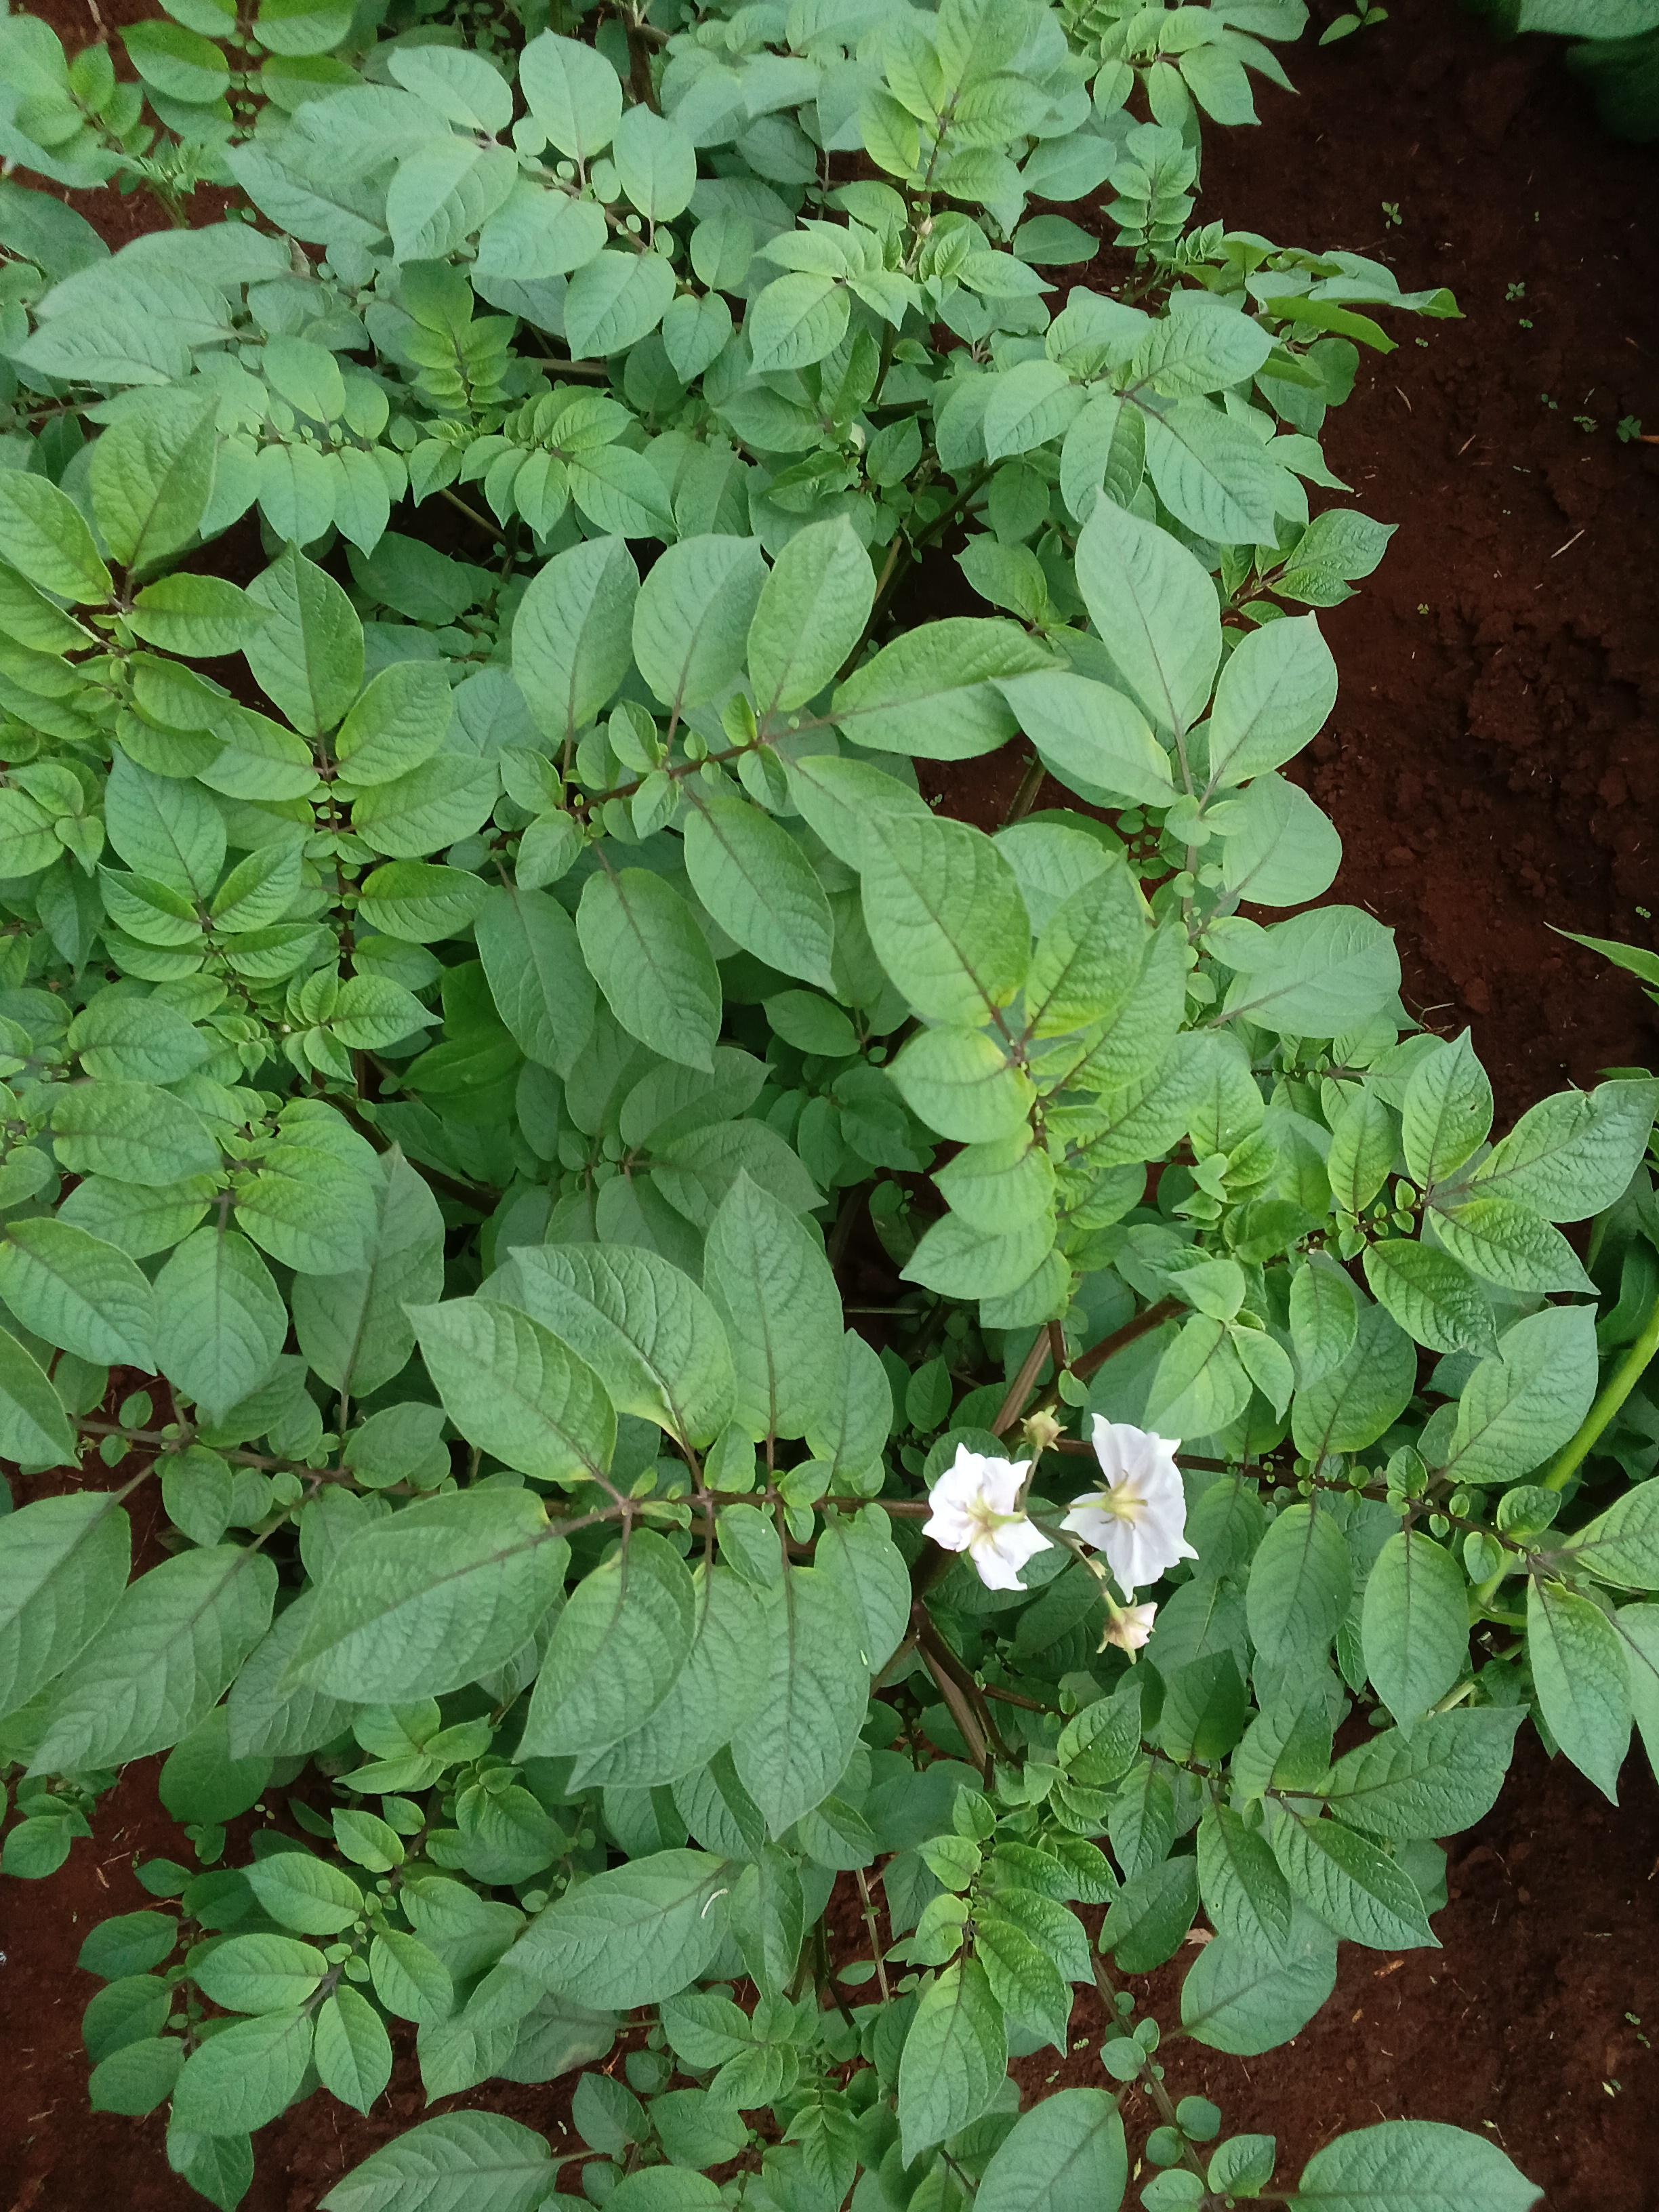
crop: potato
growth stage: vegetative
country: Kenya
